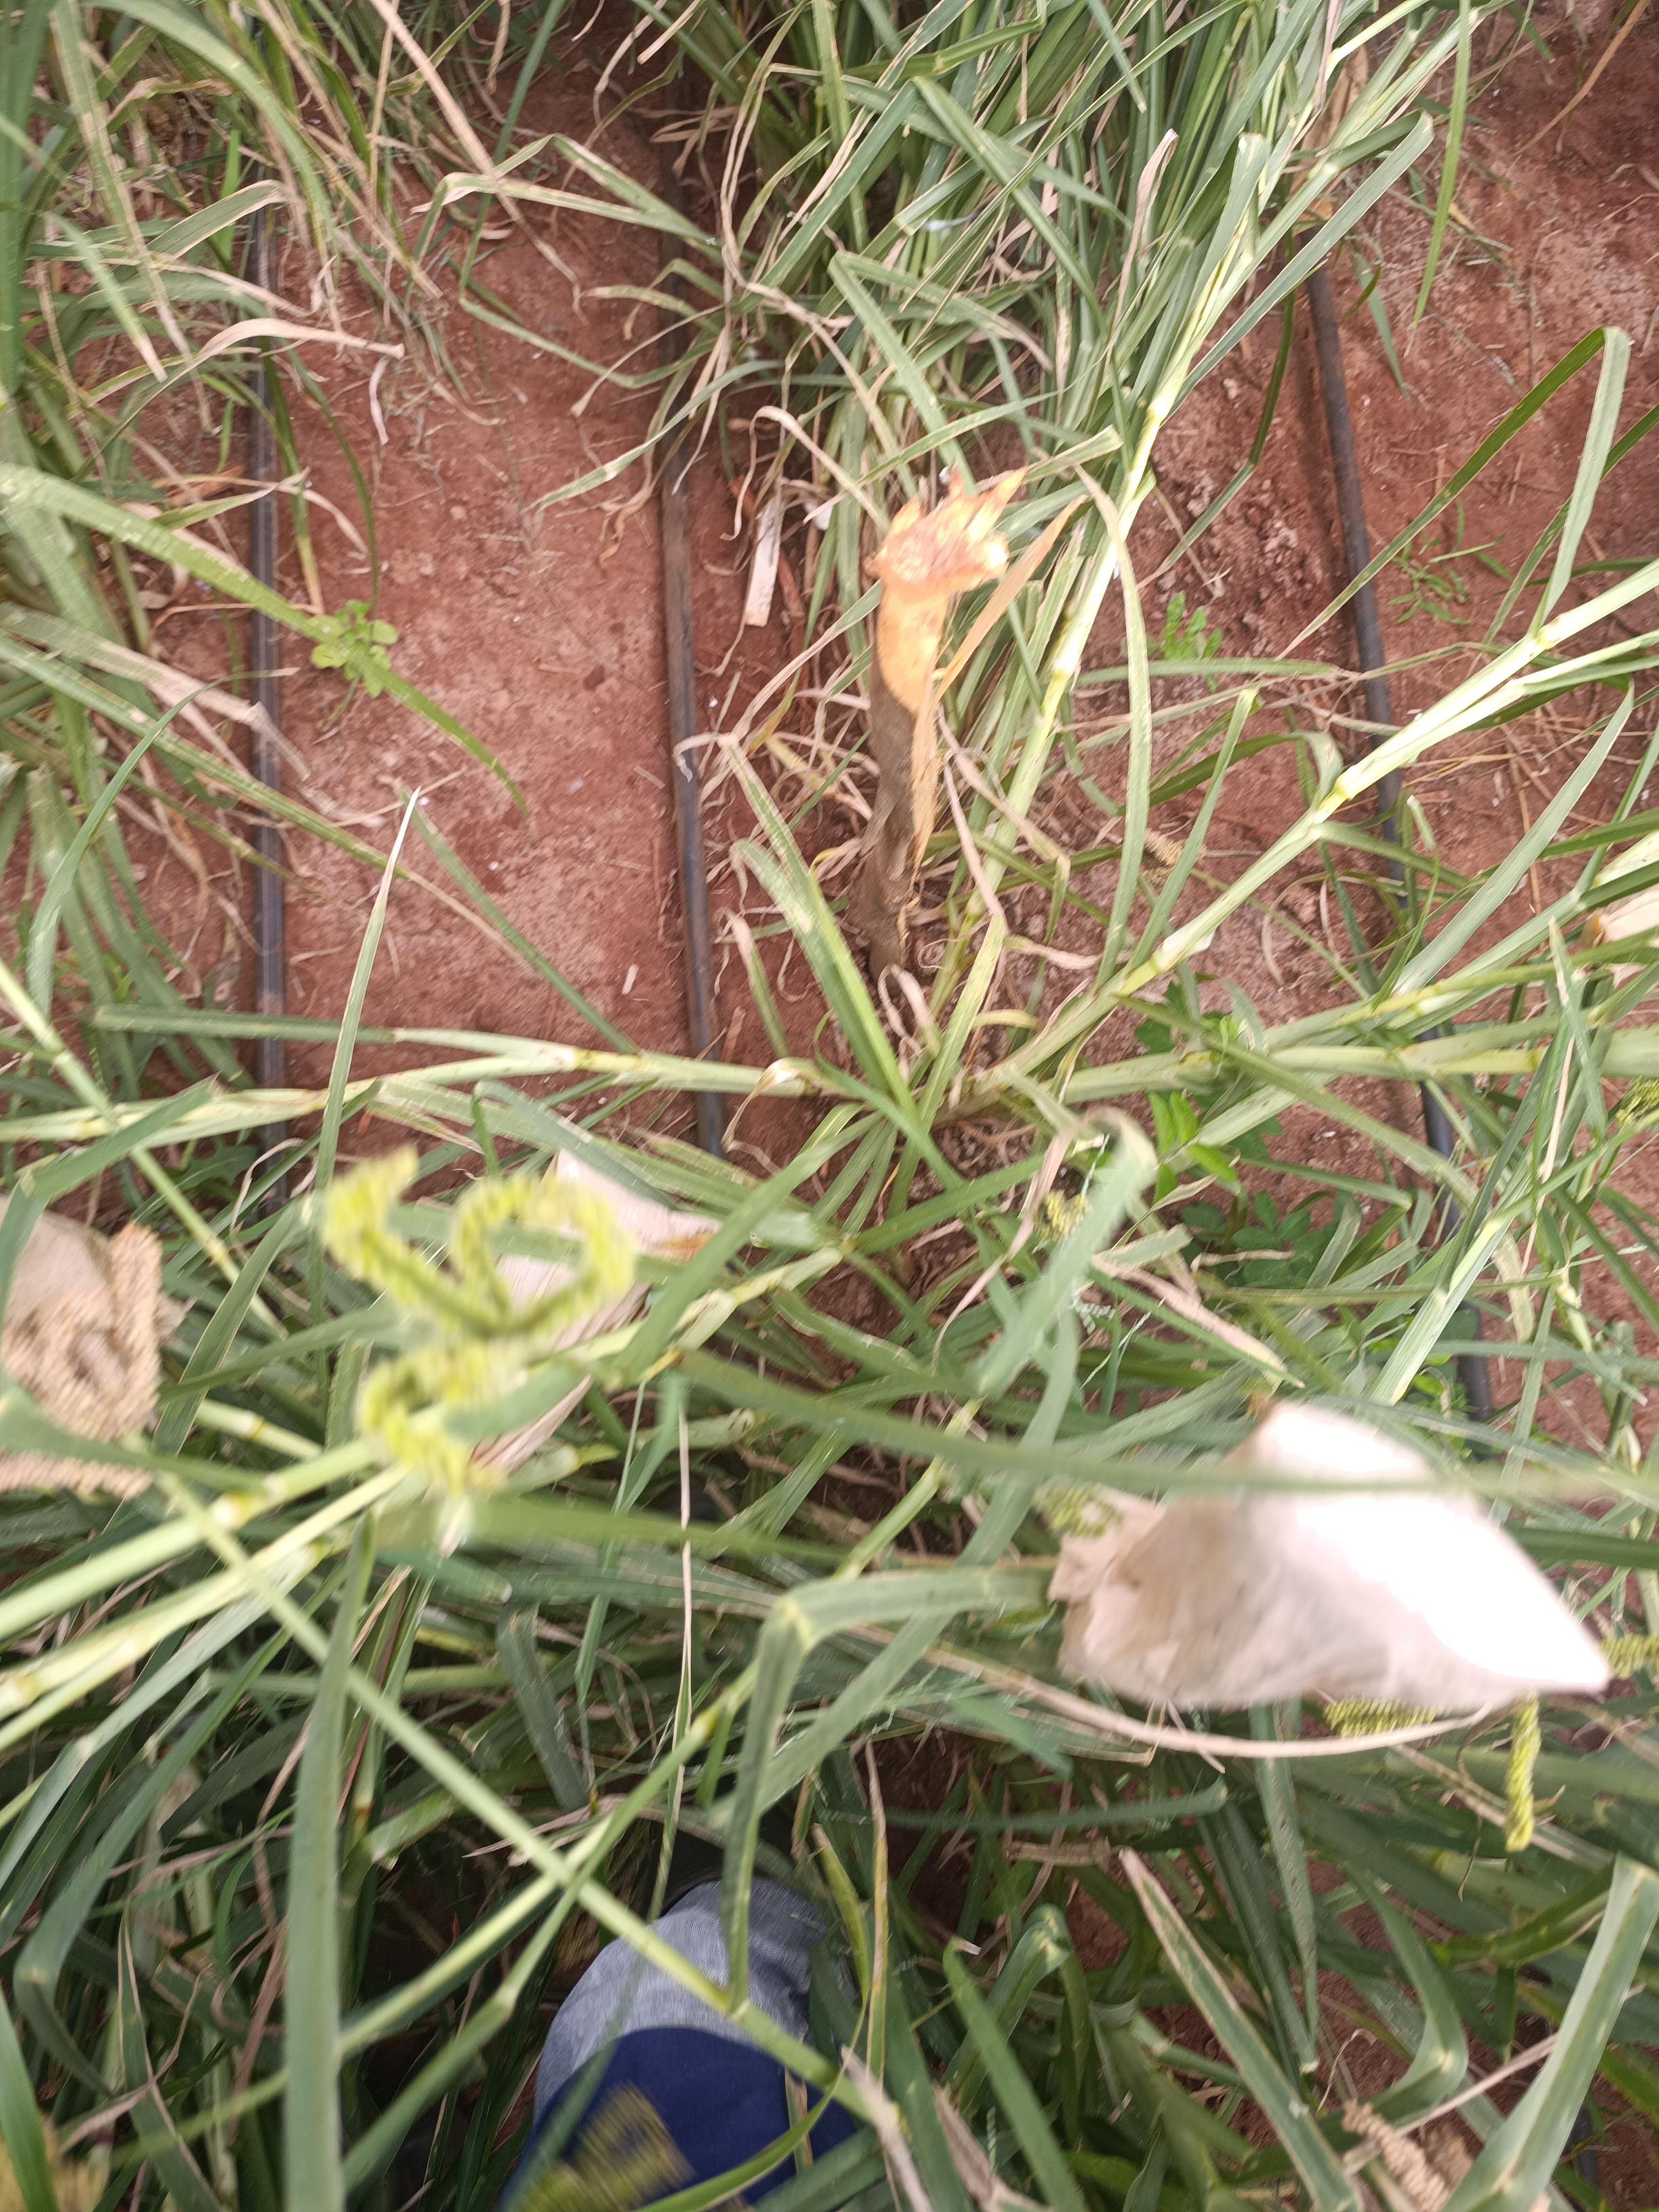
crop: finger millet
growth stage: filling grain
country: Kenya
